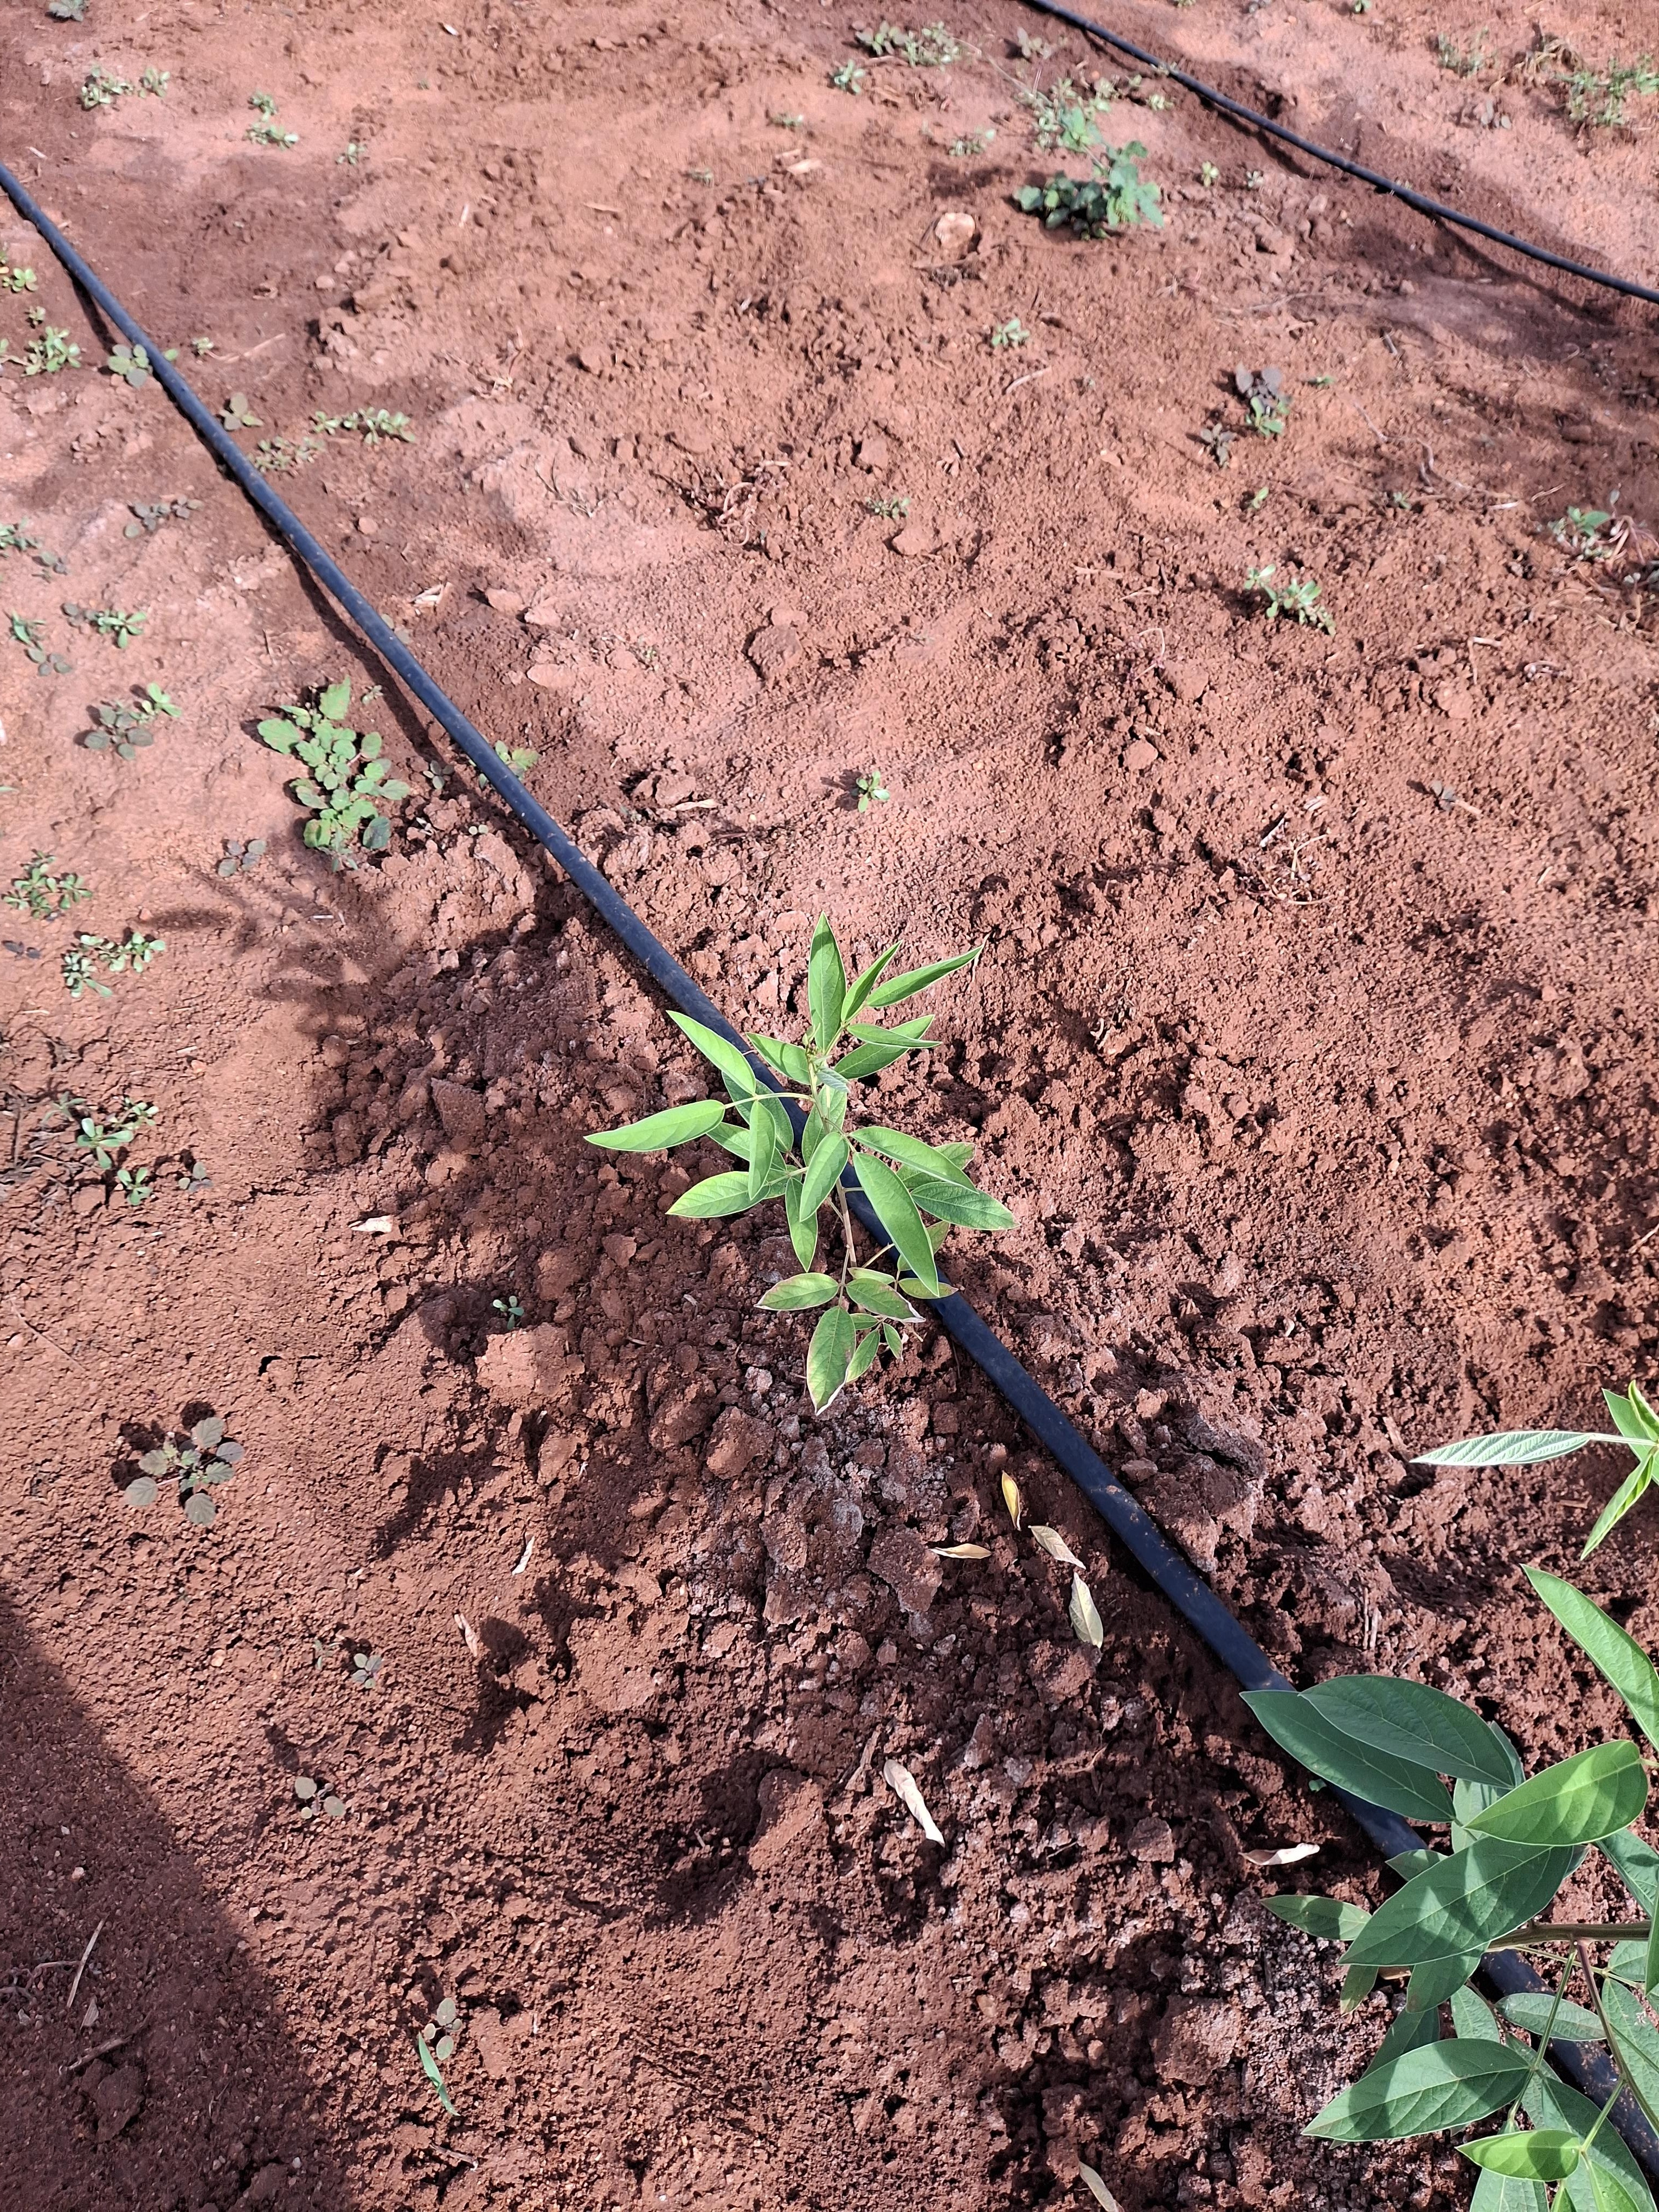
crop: pigeonpea
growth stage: flowering
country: Kenya
